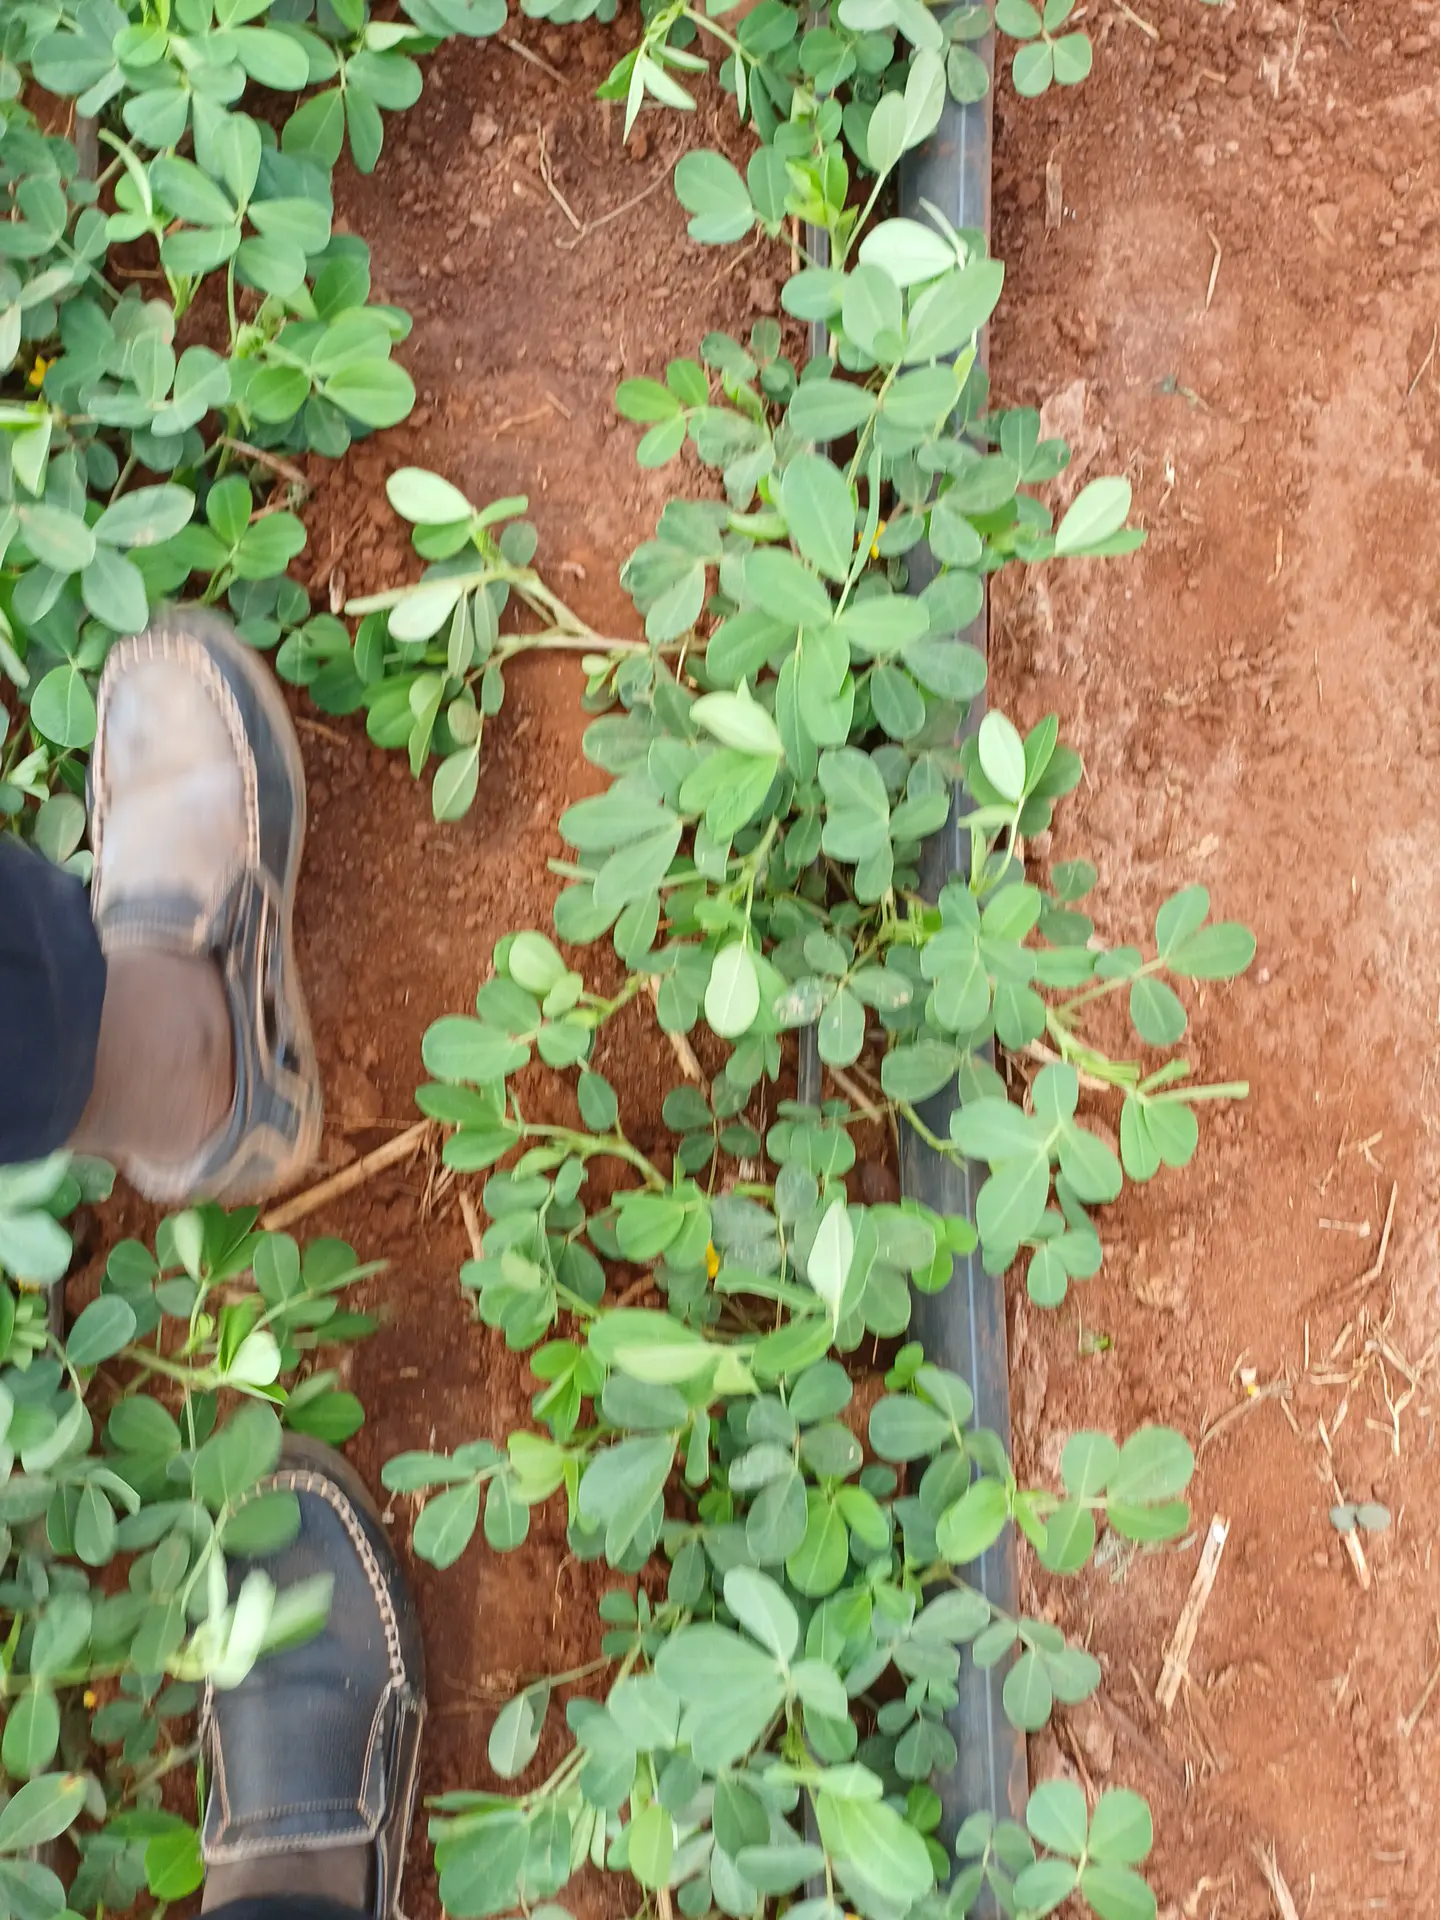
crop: groundnut
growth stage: vegetative
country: Kenya
